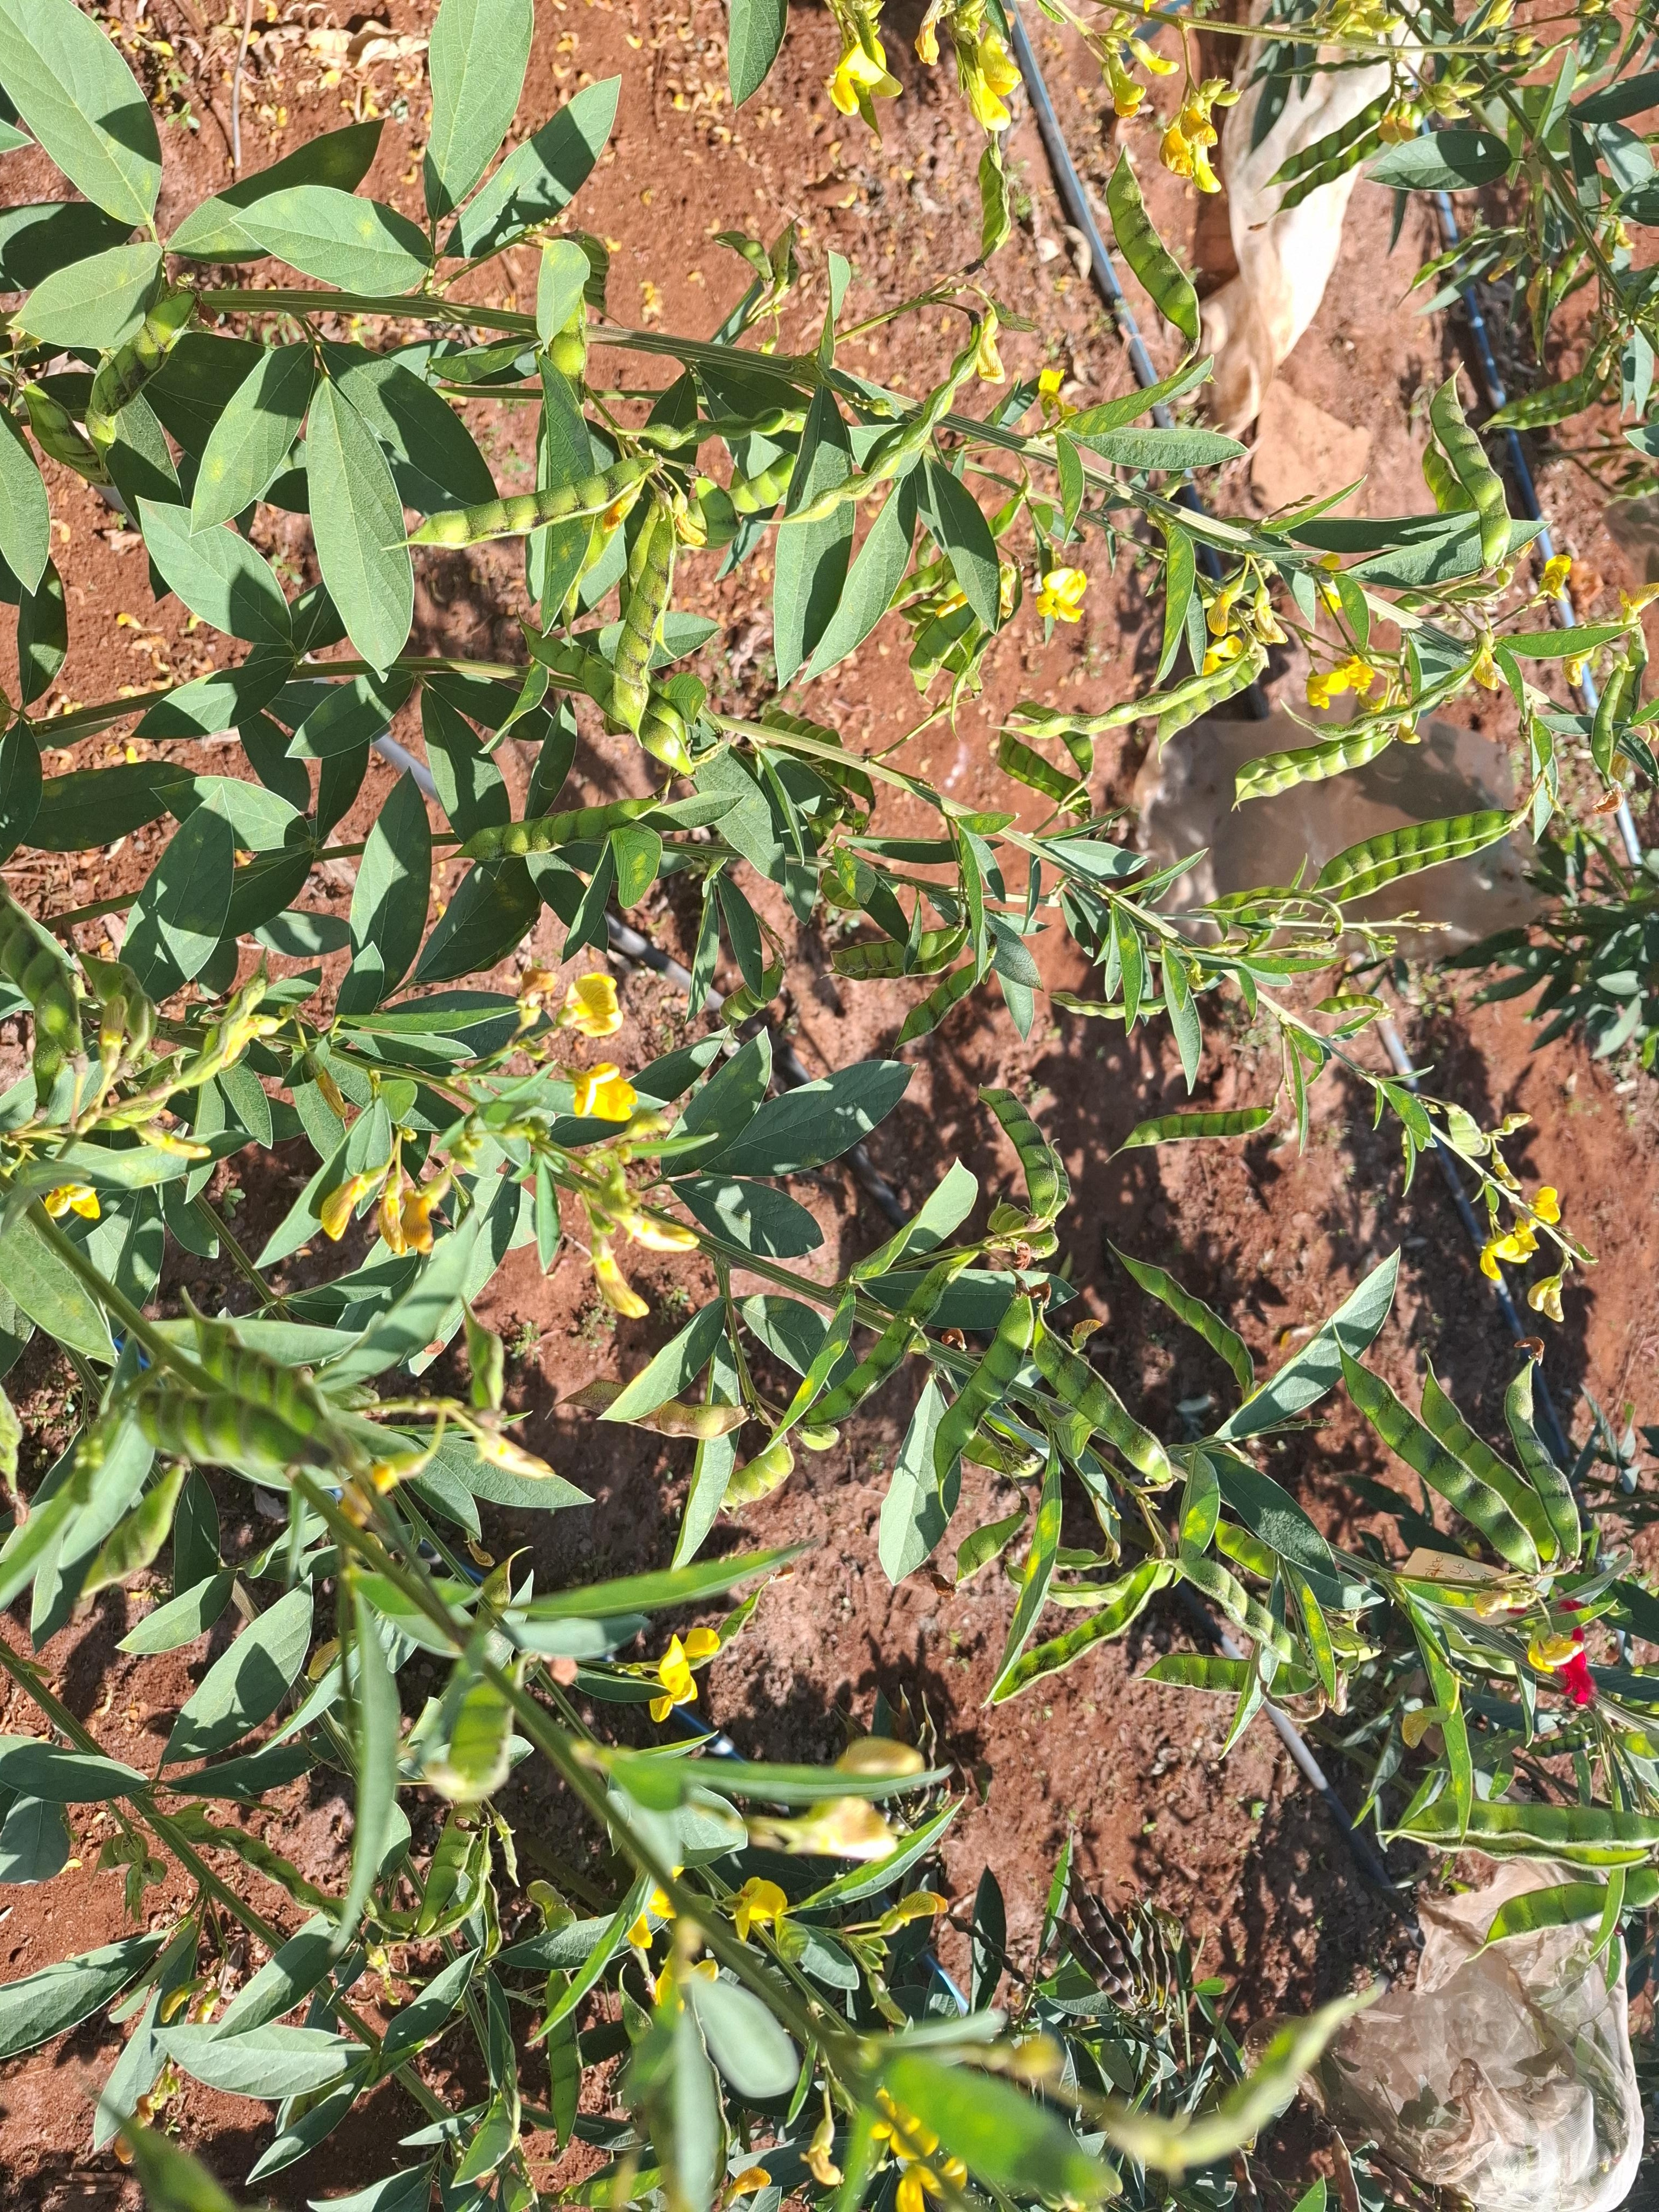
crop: pigeonpea
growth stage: development pod
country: Kenya
